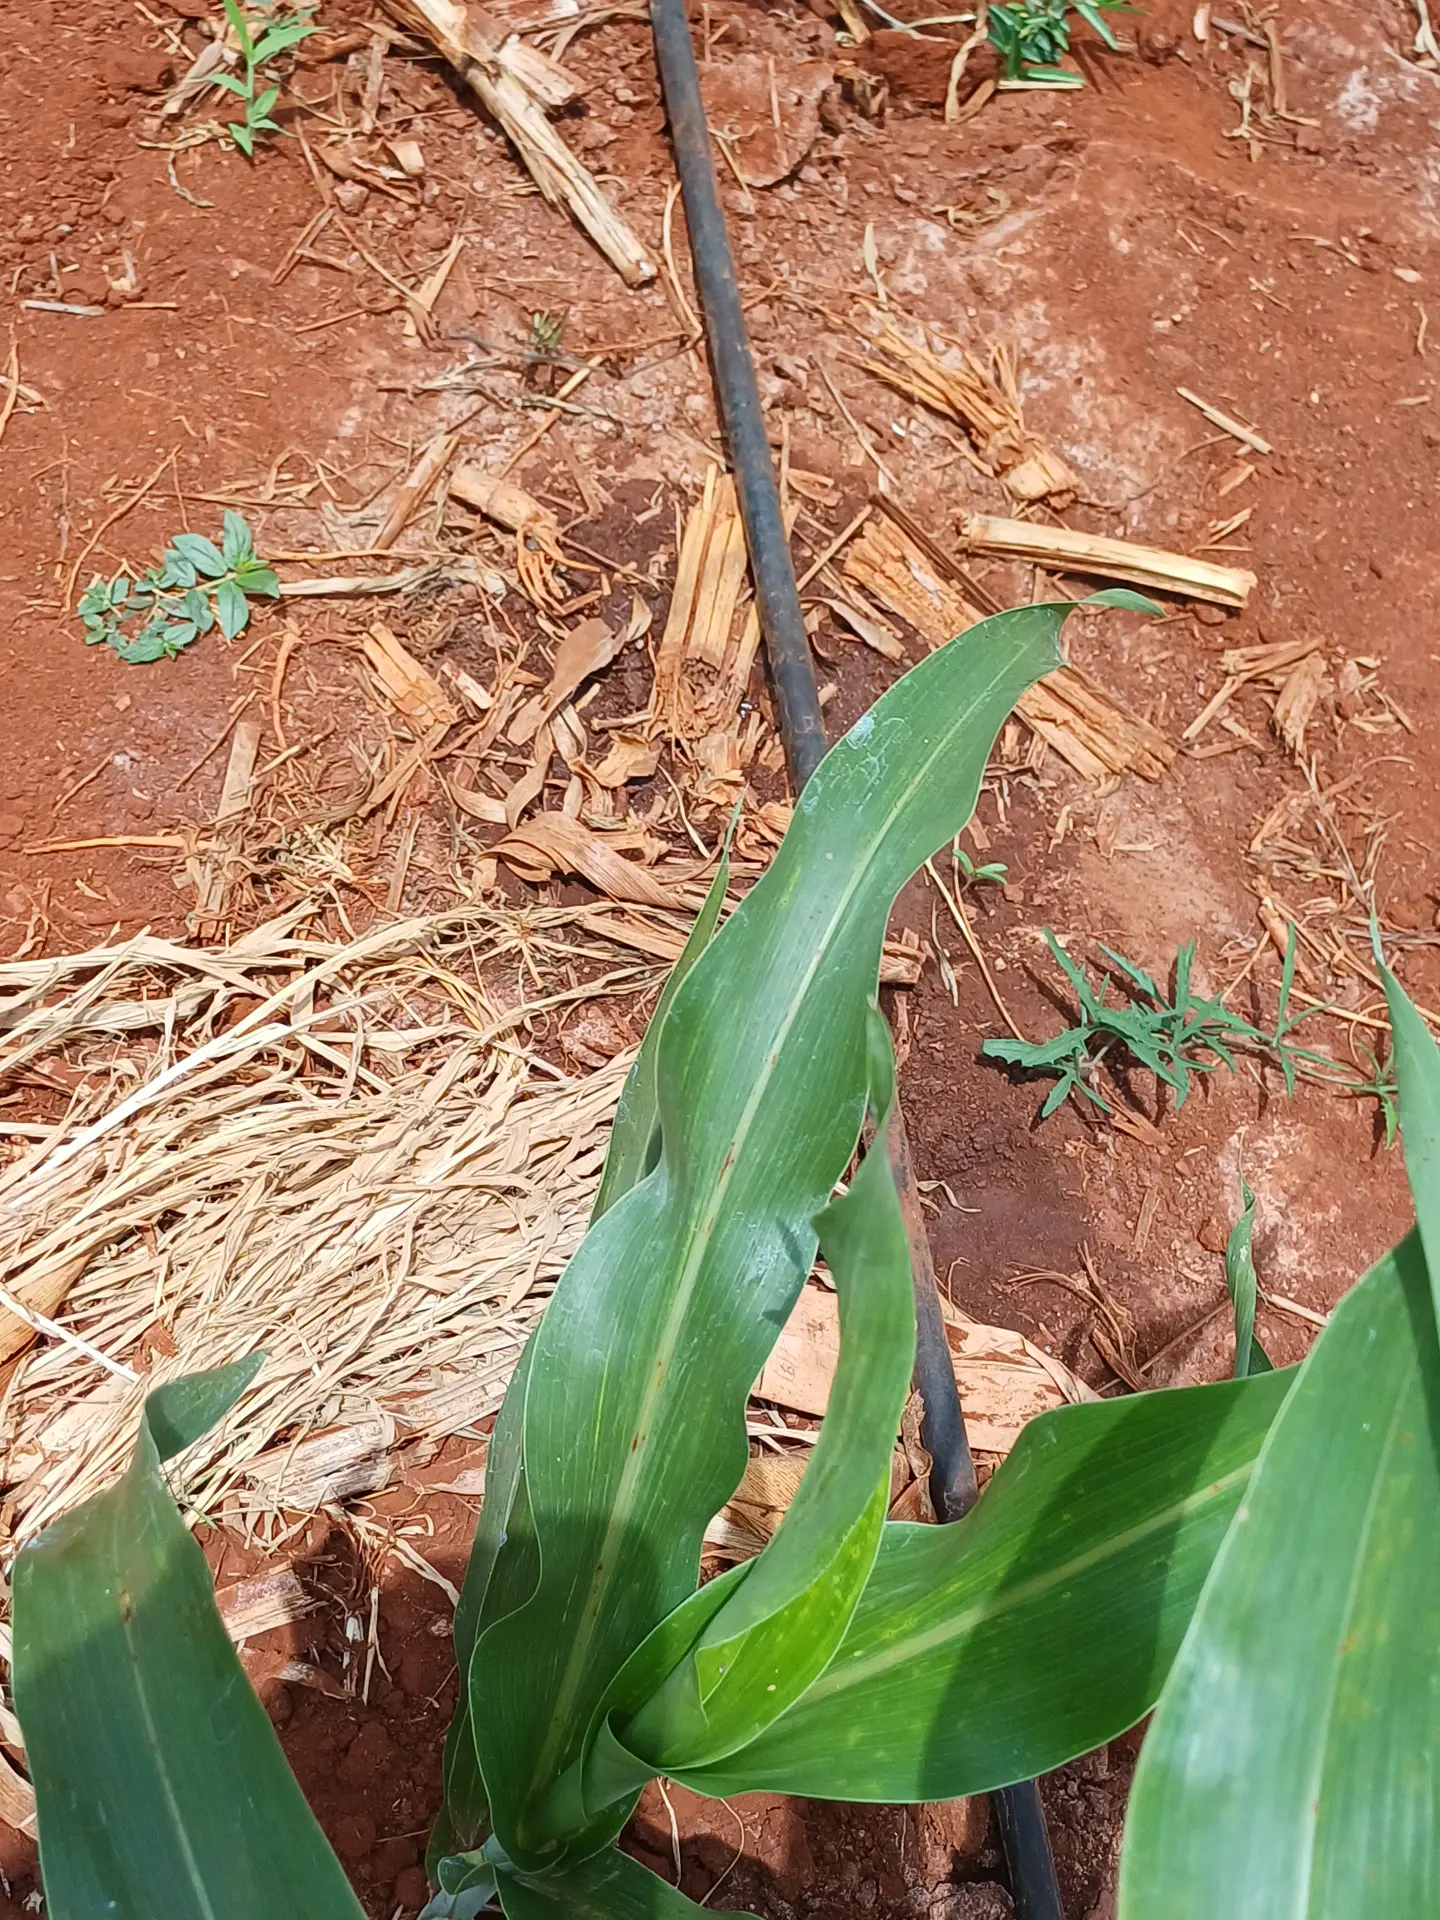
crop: sorghum
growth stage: vegetative
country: Kenya
